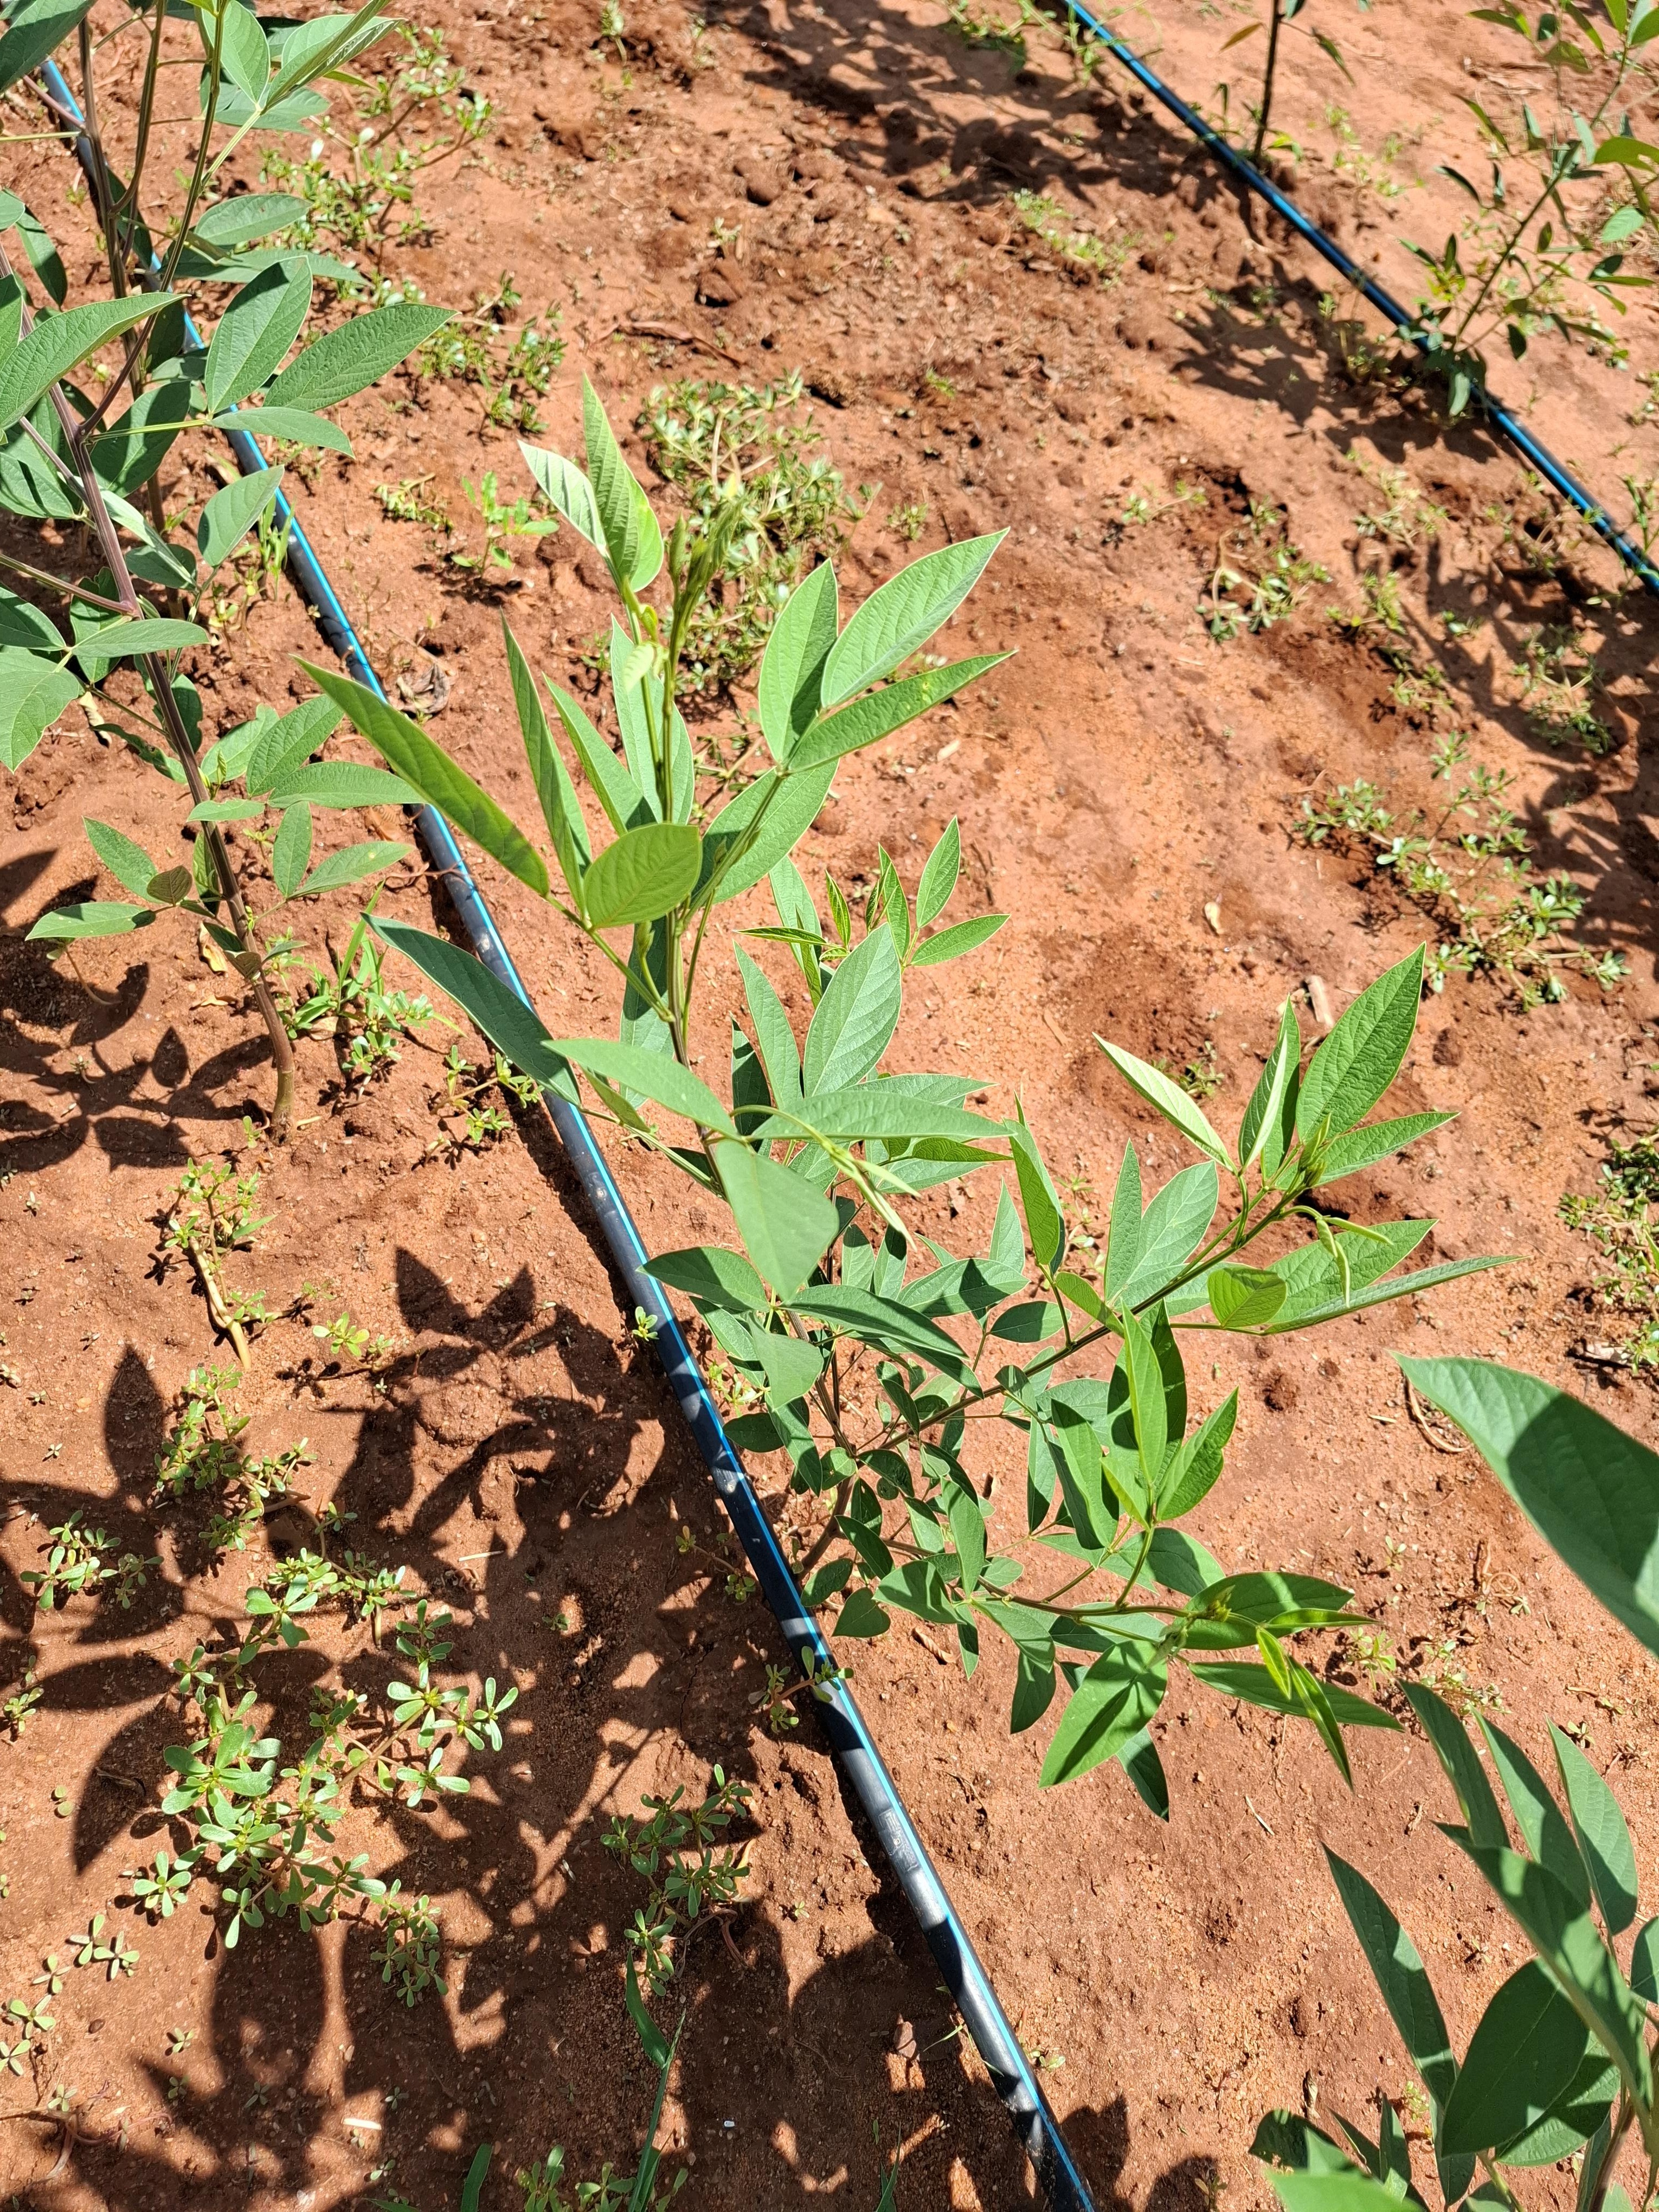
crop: pigeonpea
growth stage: flowering
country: Kenya
